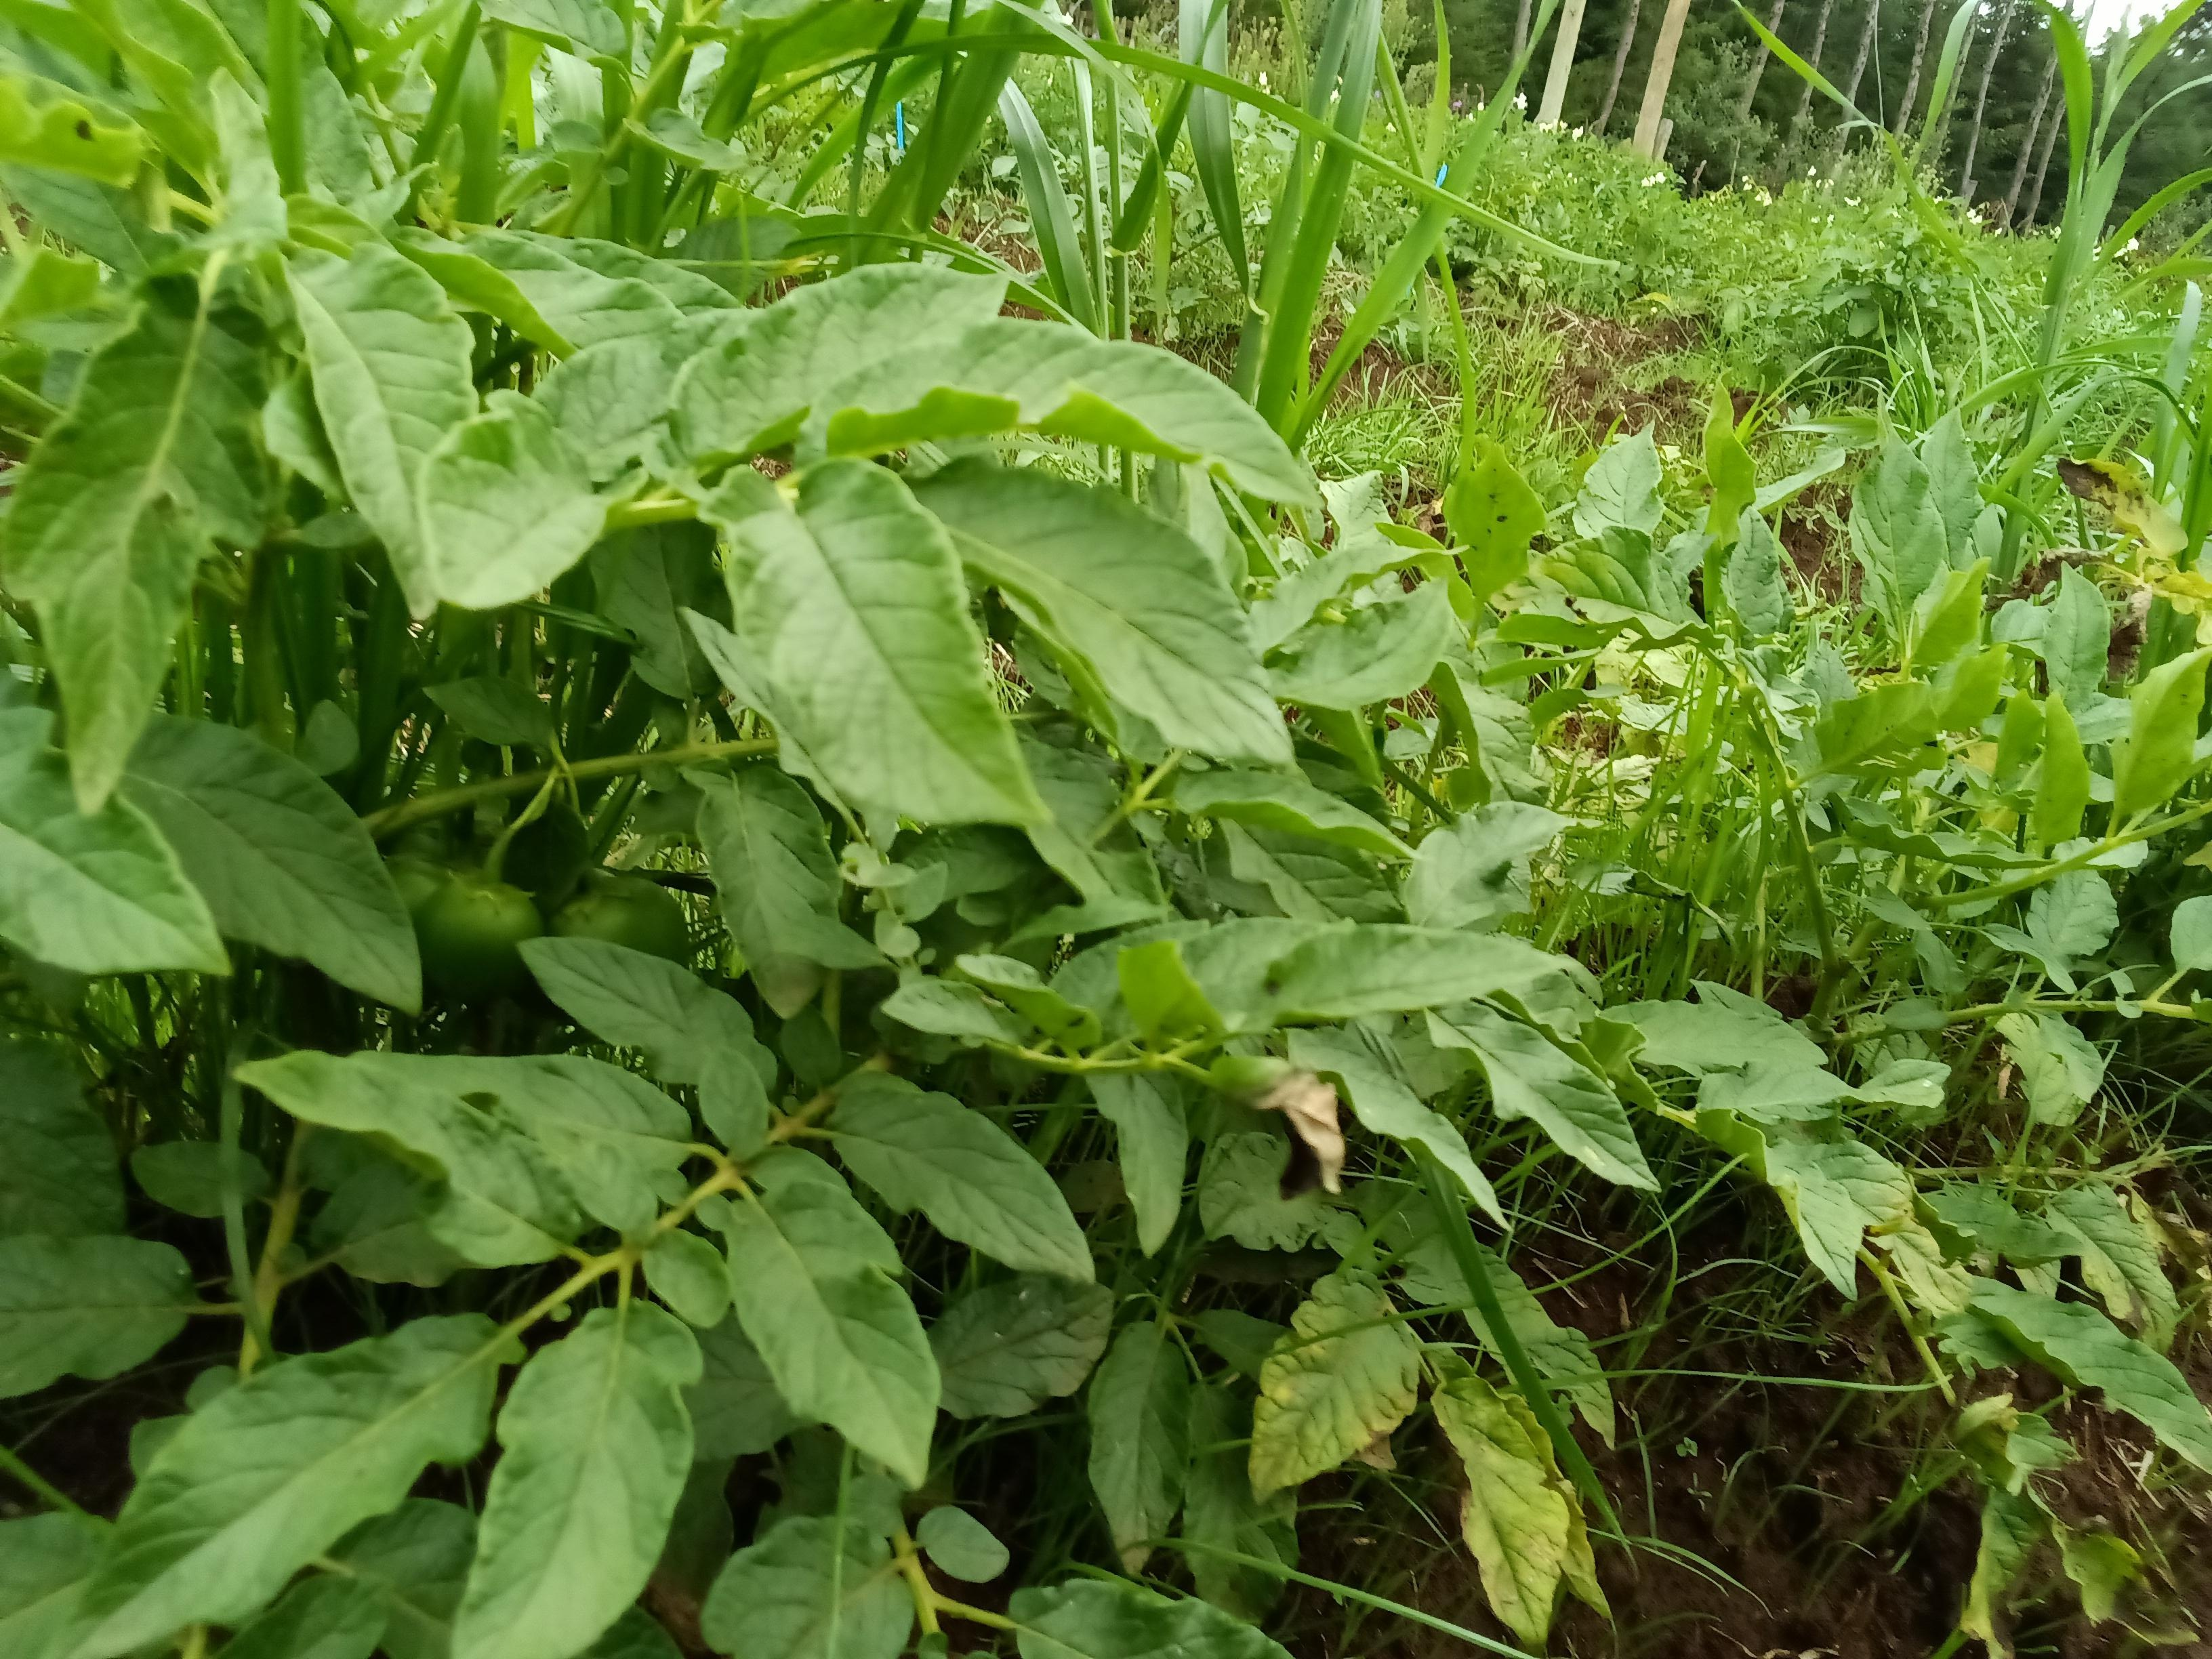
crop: potato
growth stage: harvest maturity
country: Kenya
